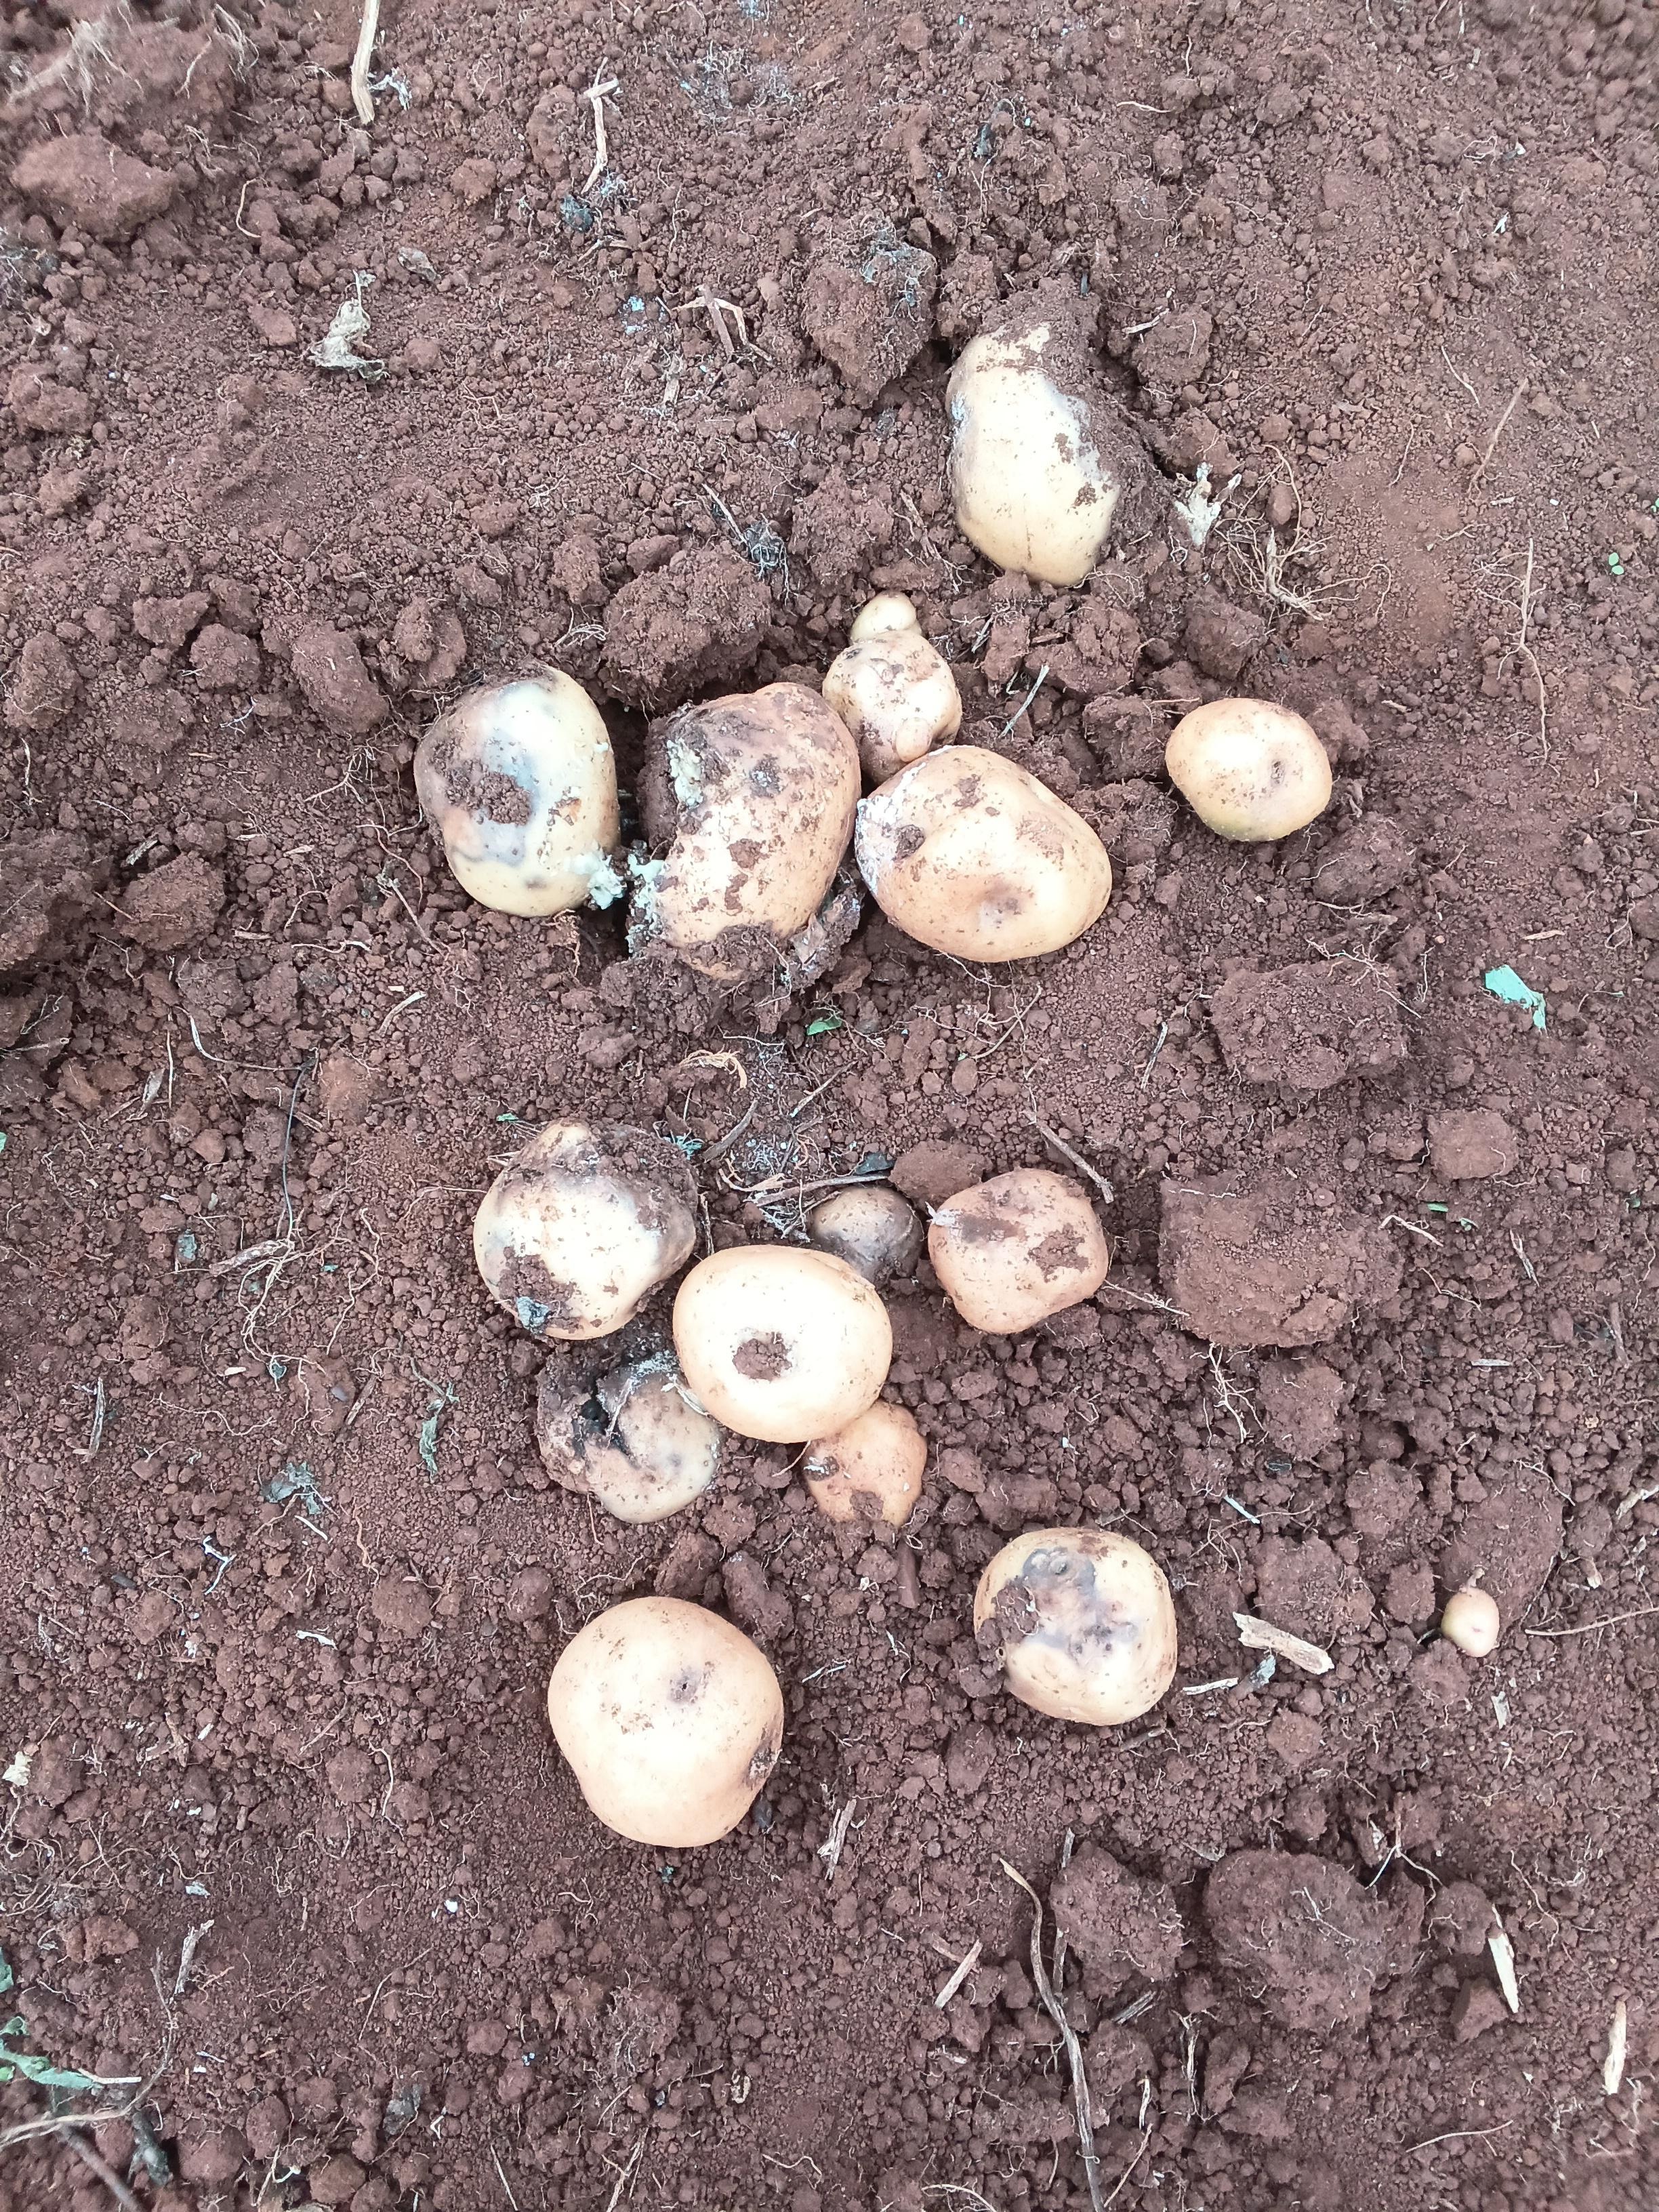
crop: potato
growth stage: harvest
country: Kenya
